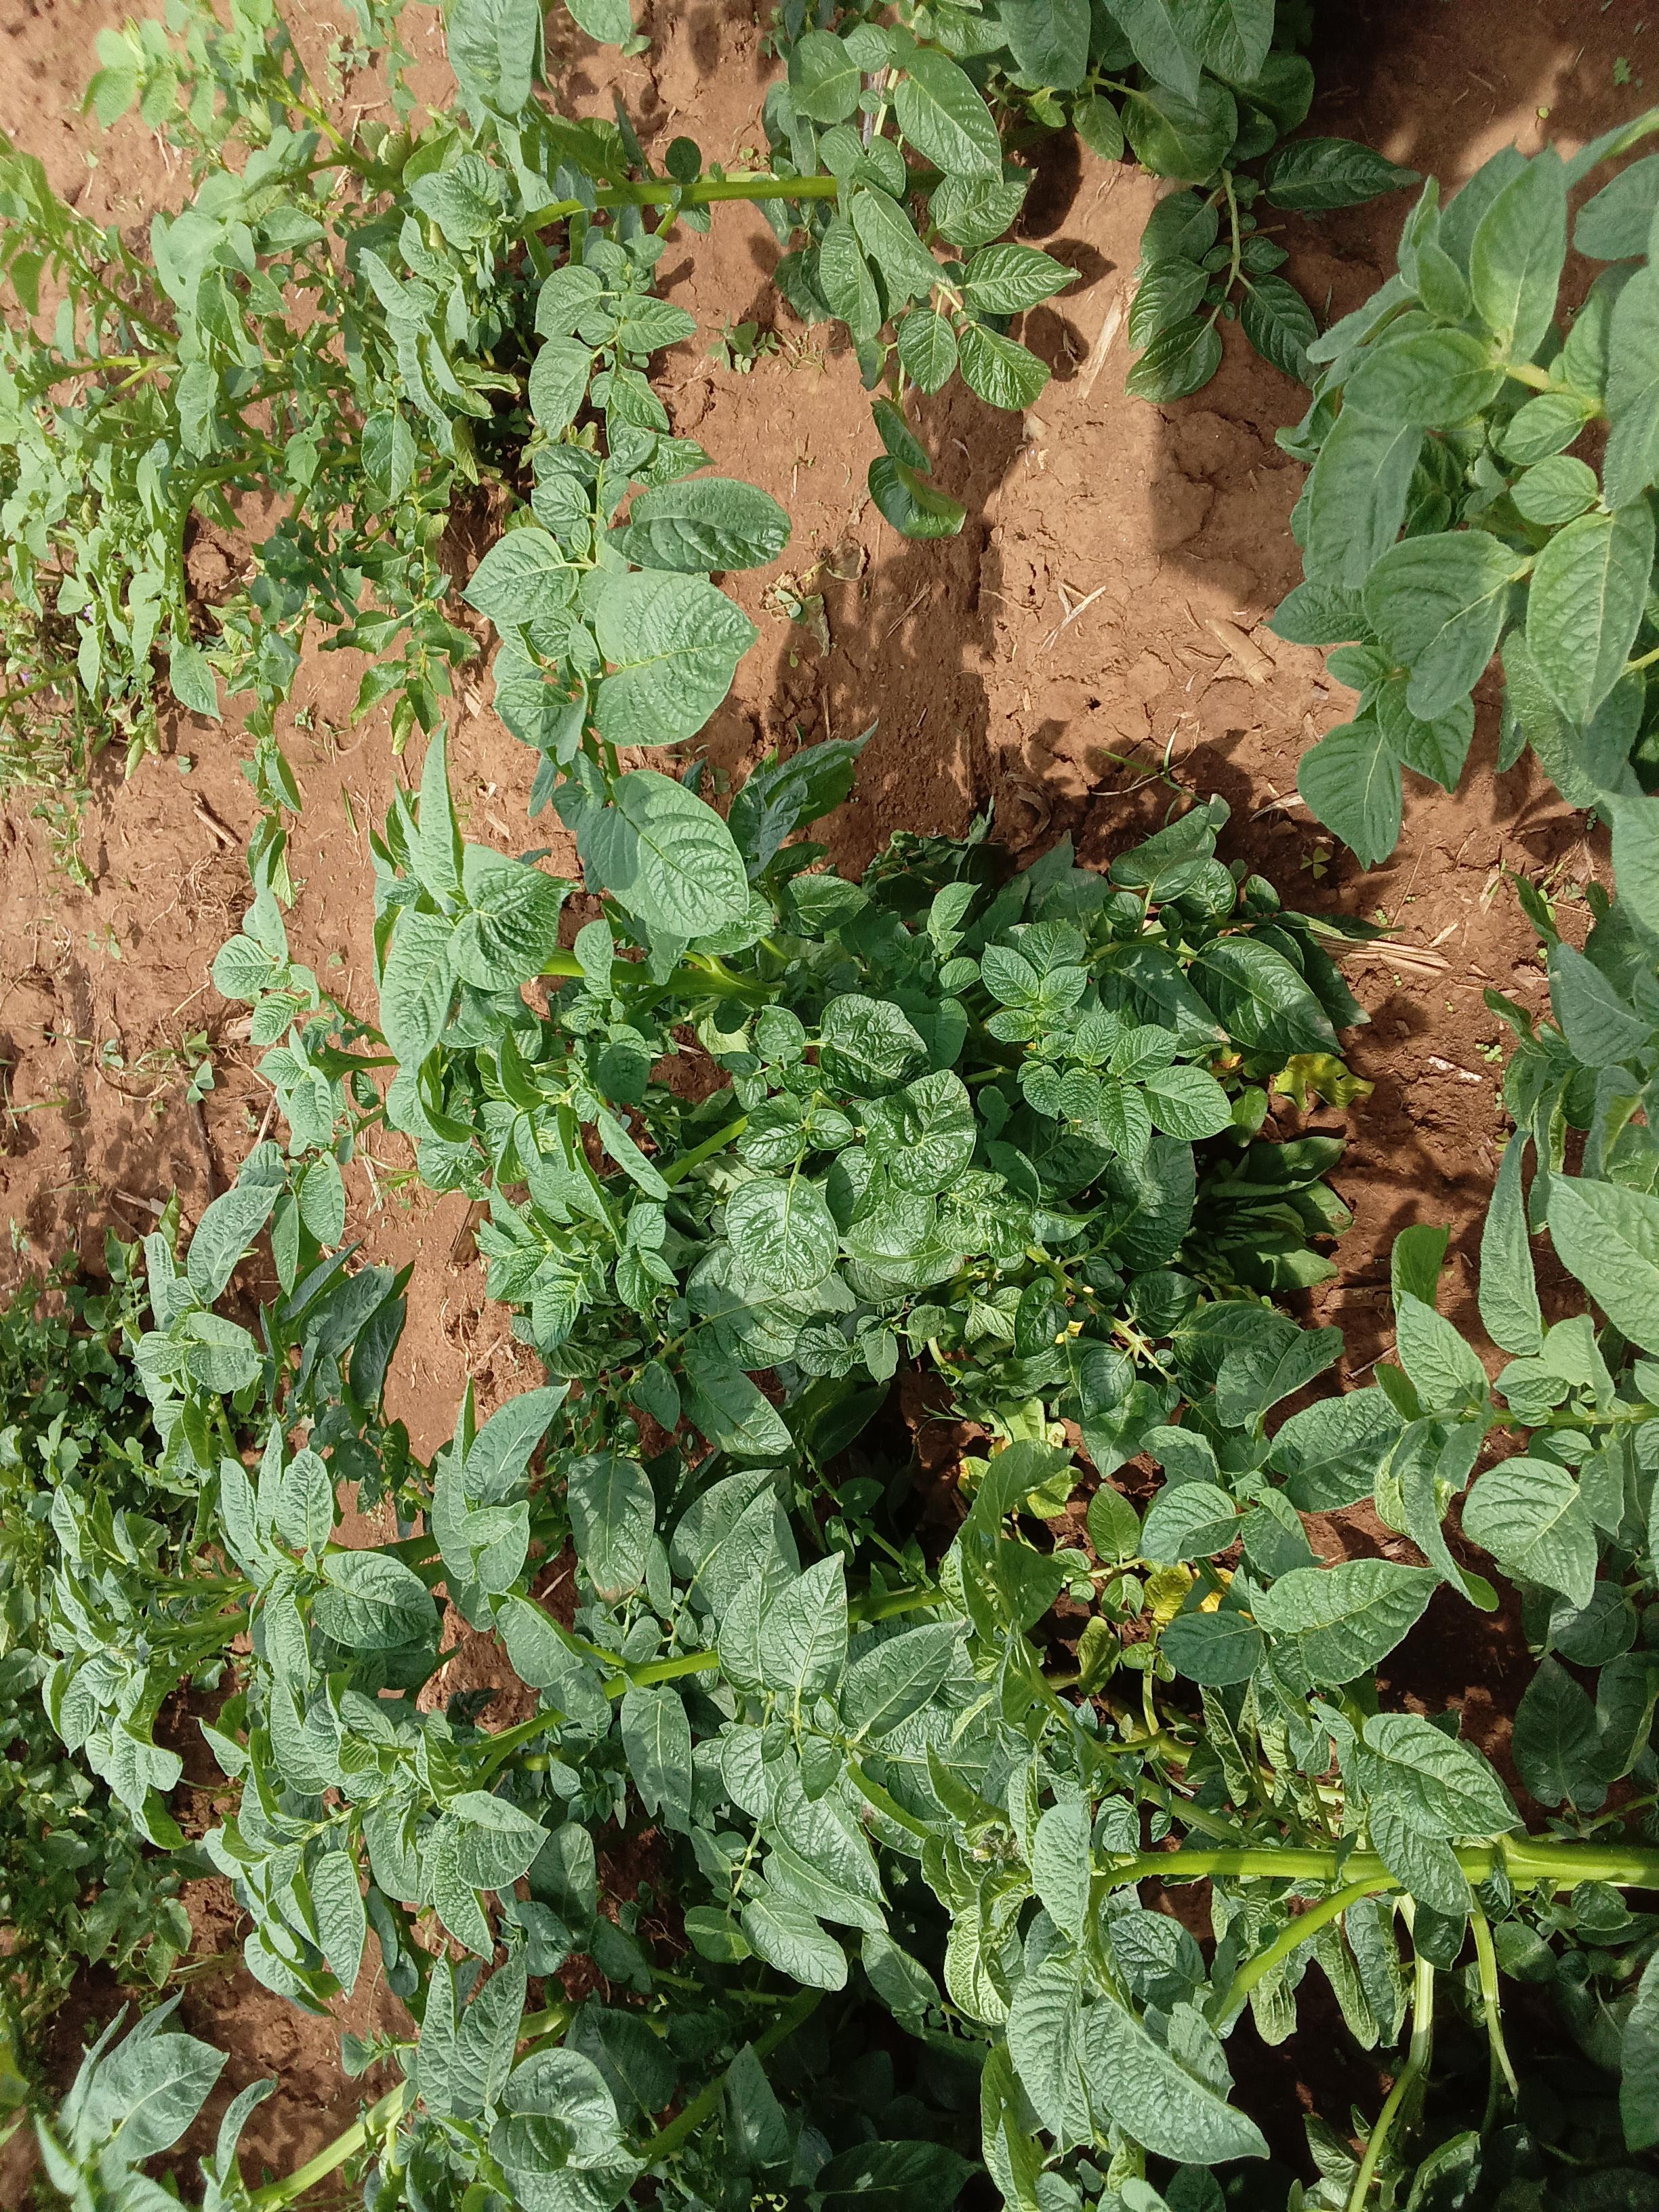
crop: potato
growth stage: vegetative
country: Kenya
